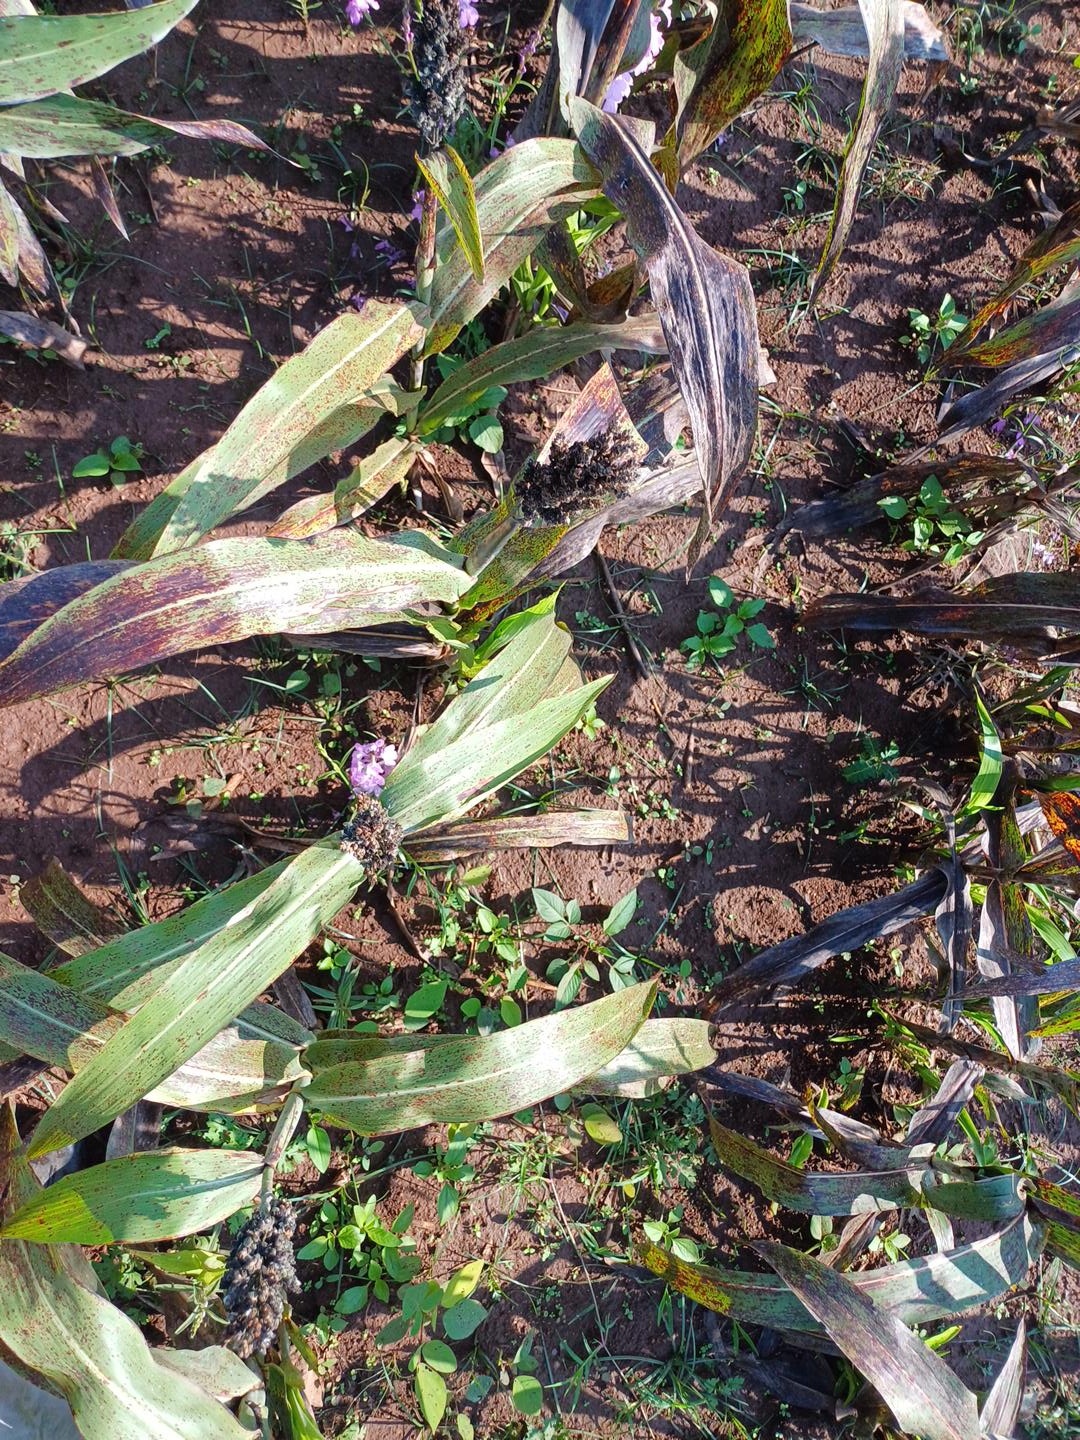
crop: sorghum
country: Kenya
